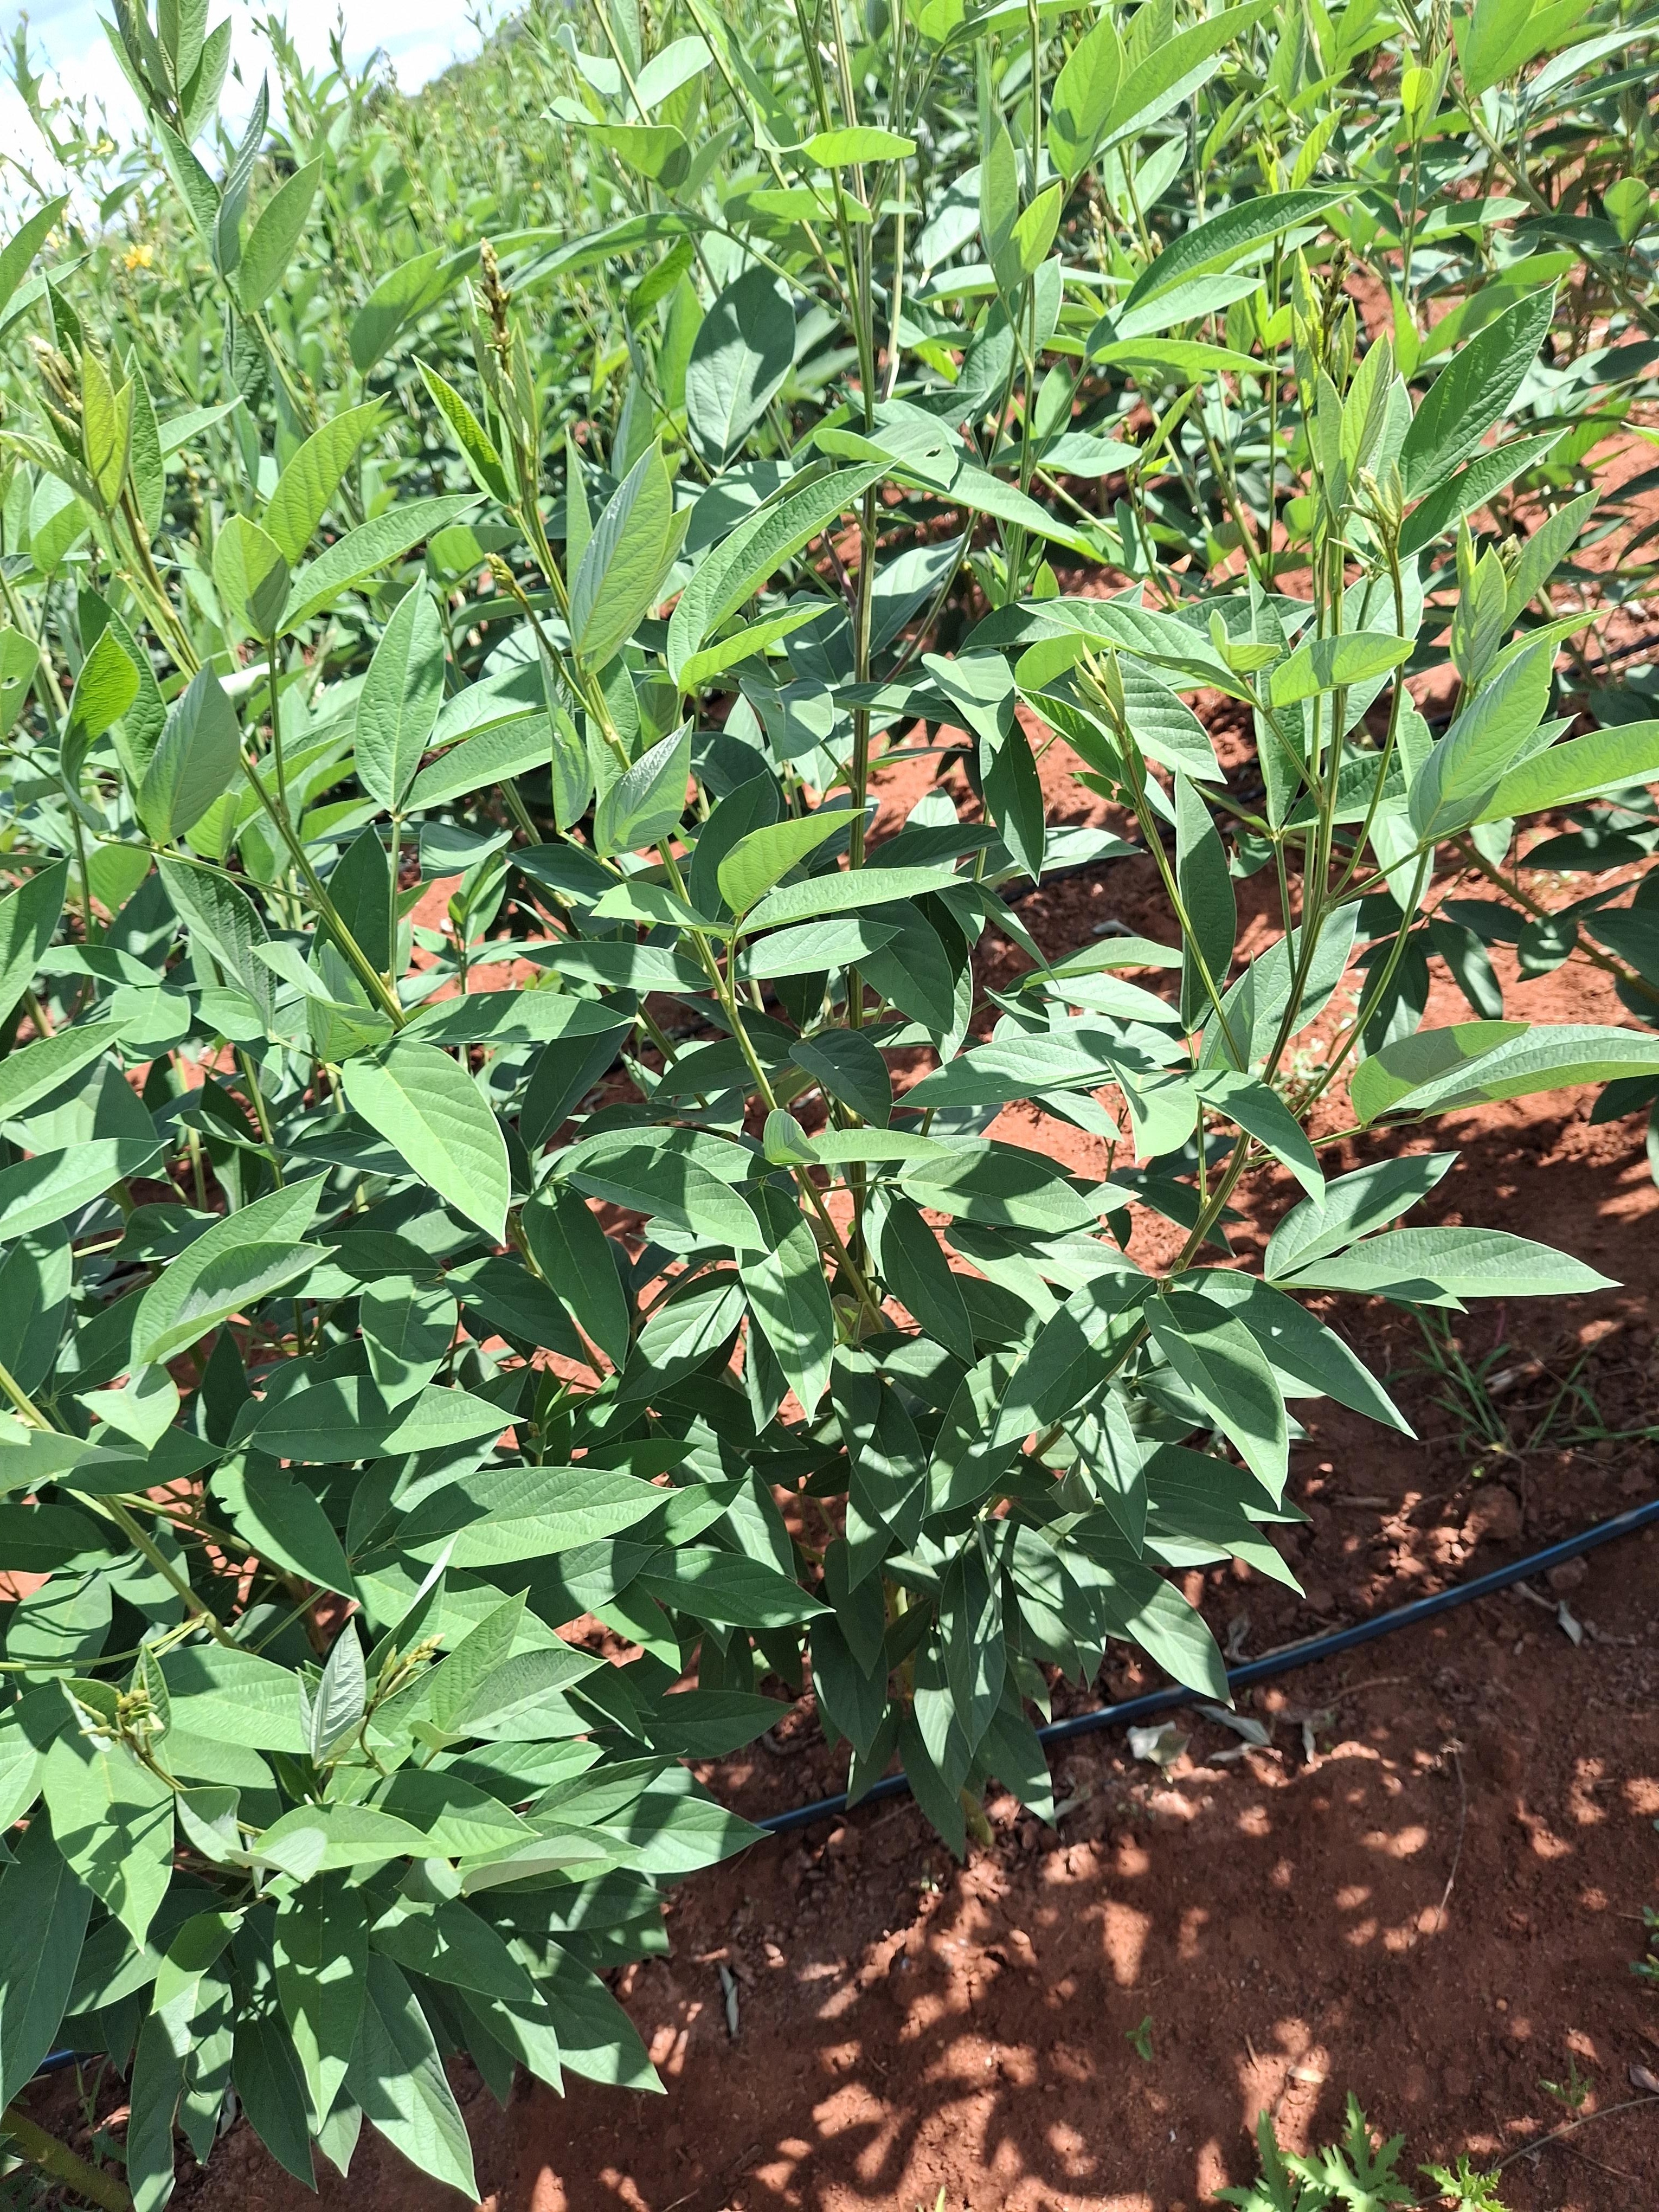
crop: pigeonpea
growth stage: vegetative
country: Kenya
